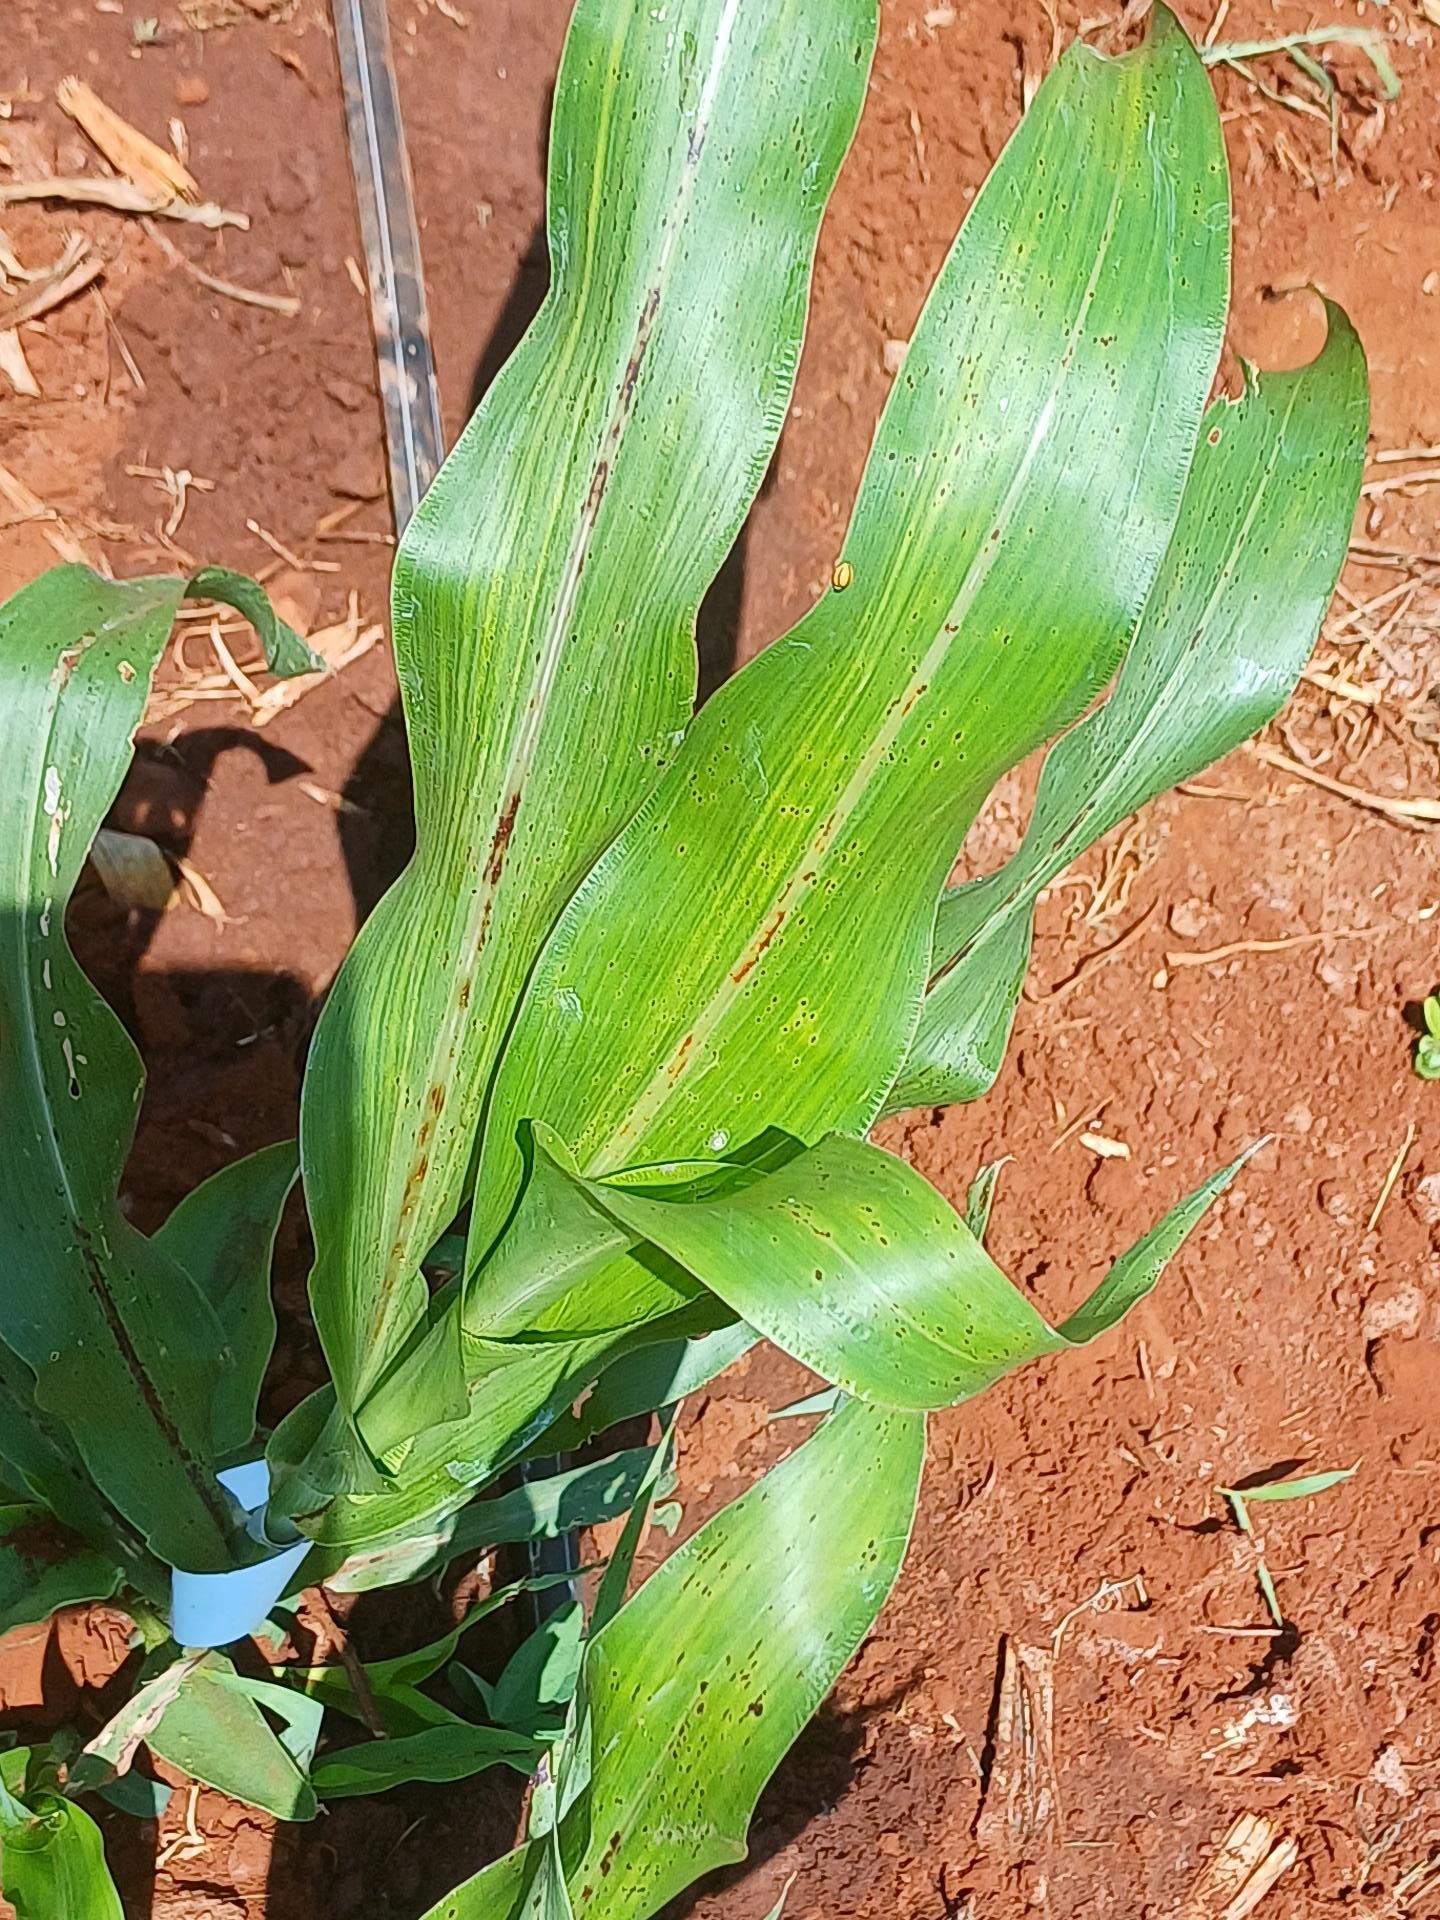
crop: sorghum
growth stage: vegetative
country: Kenya
